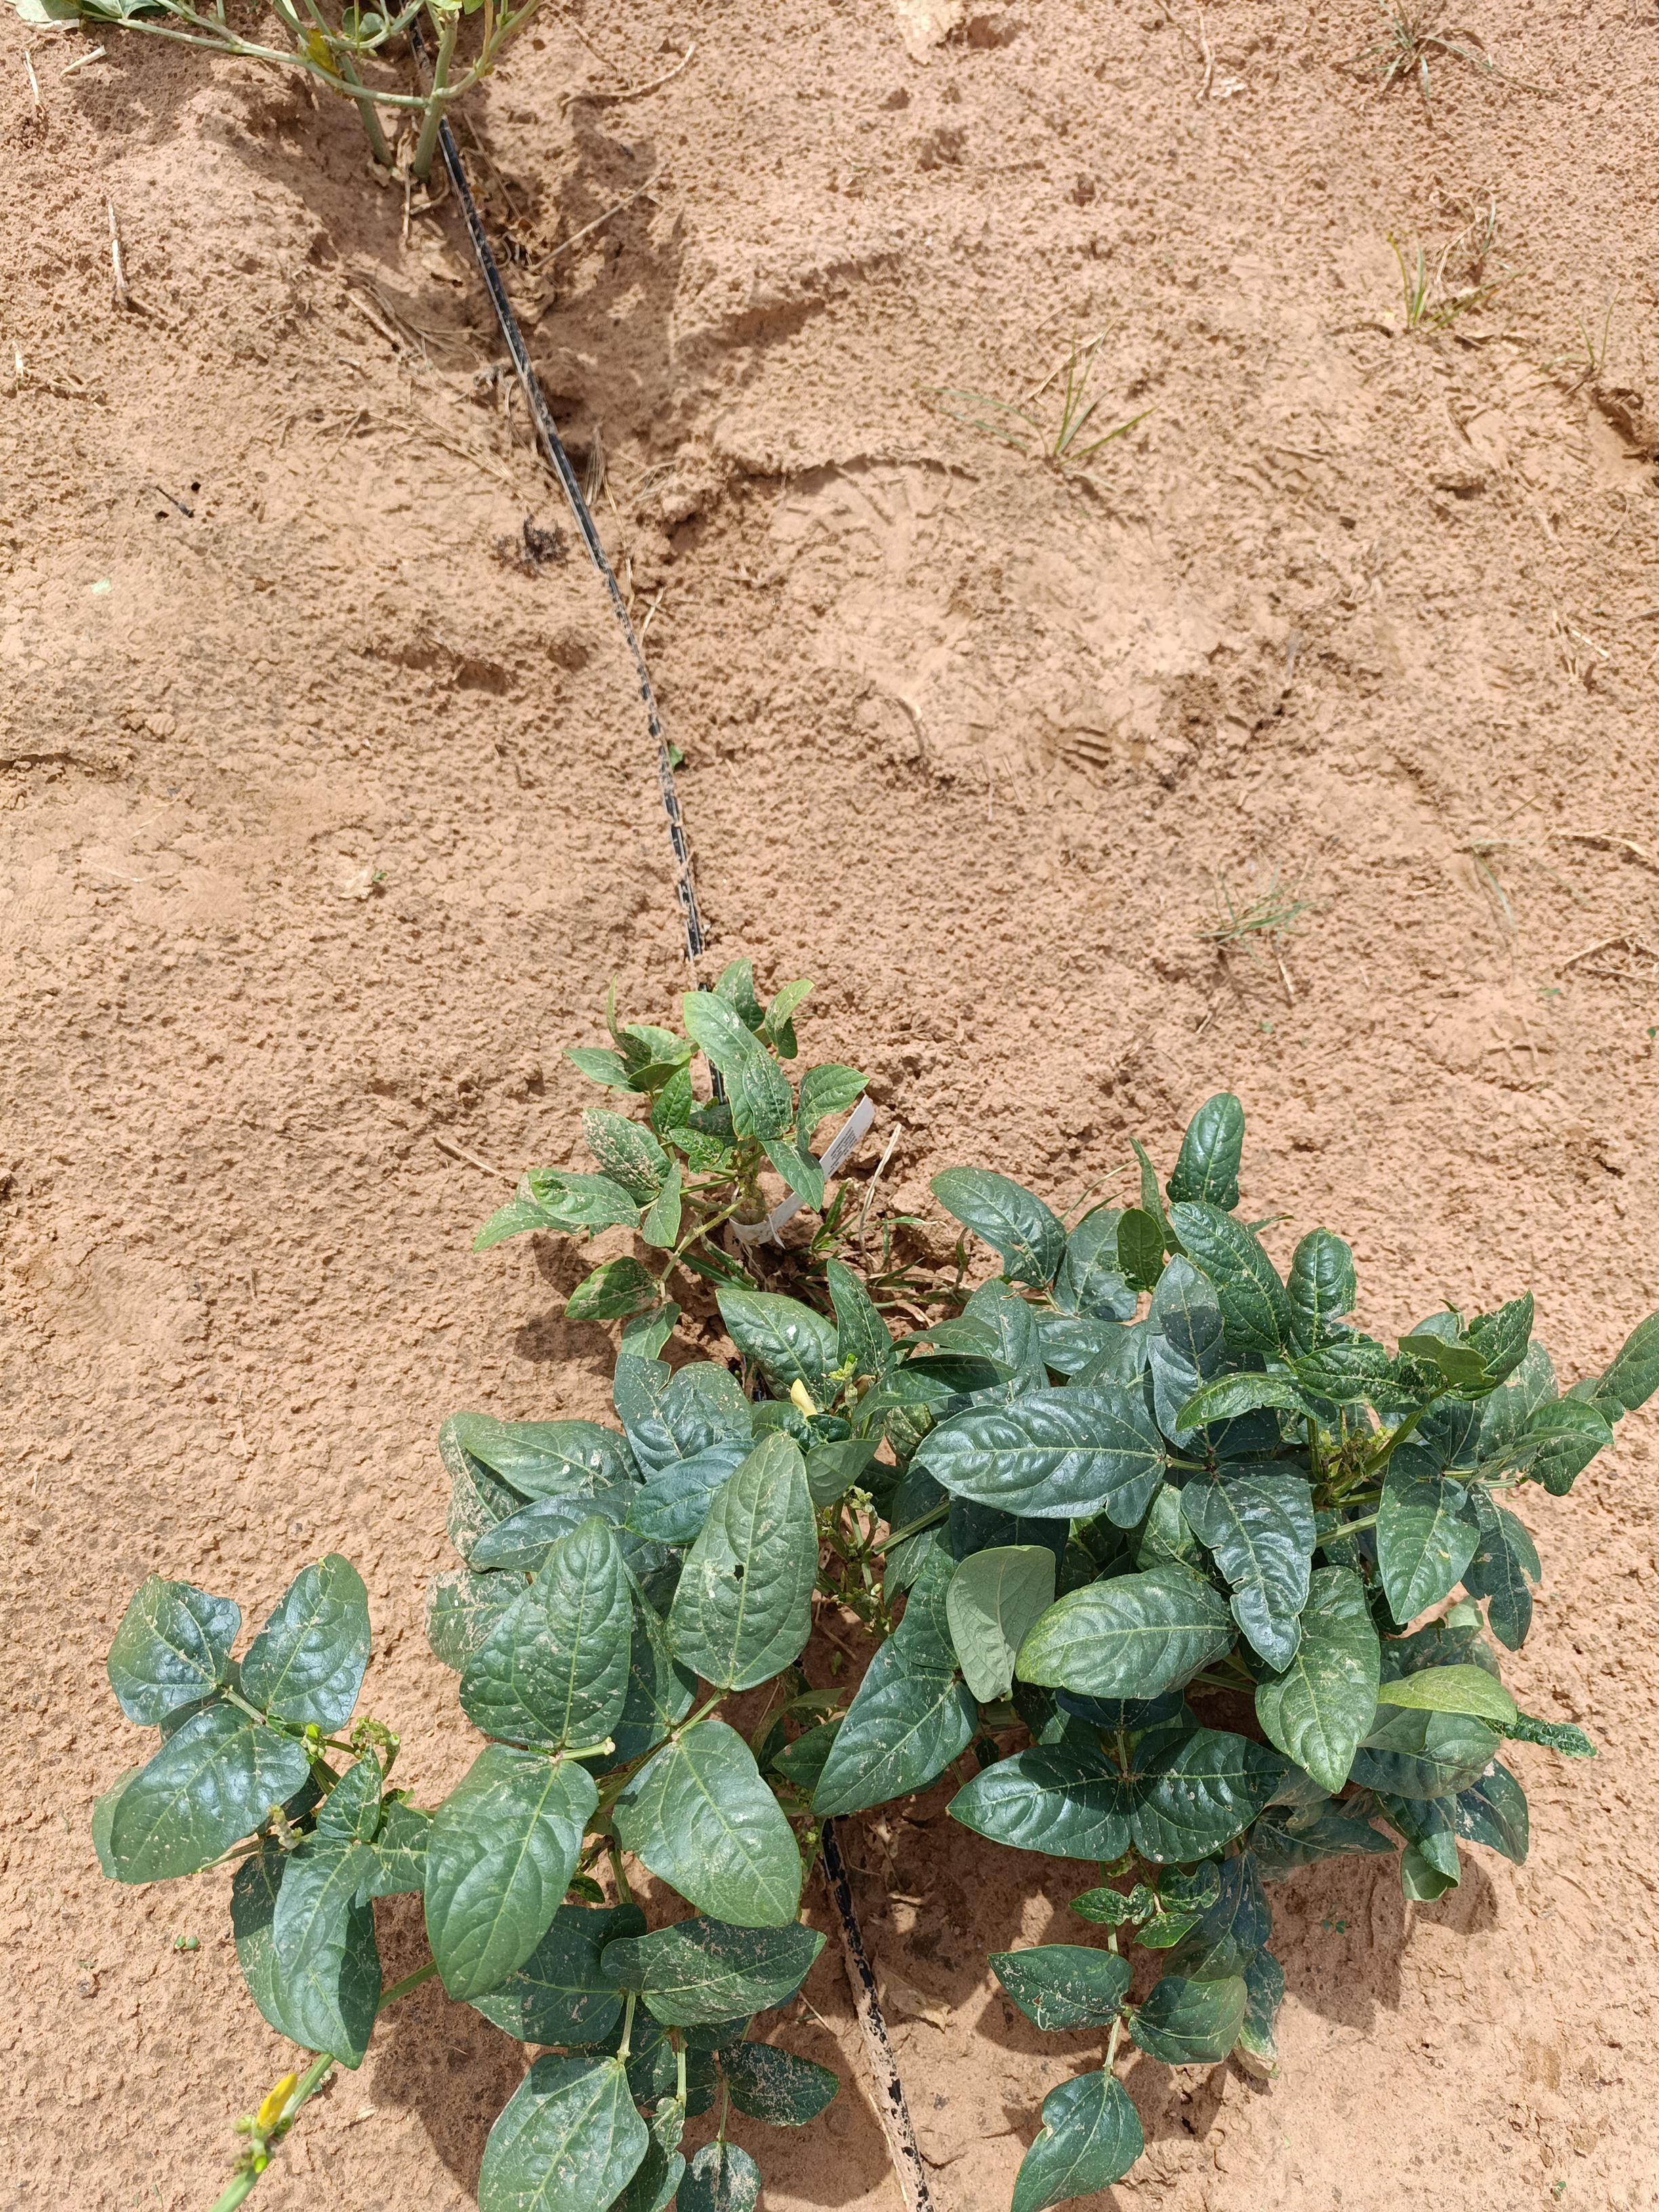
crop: cowpea
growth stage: flowering
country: Nigeria
